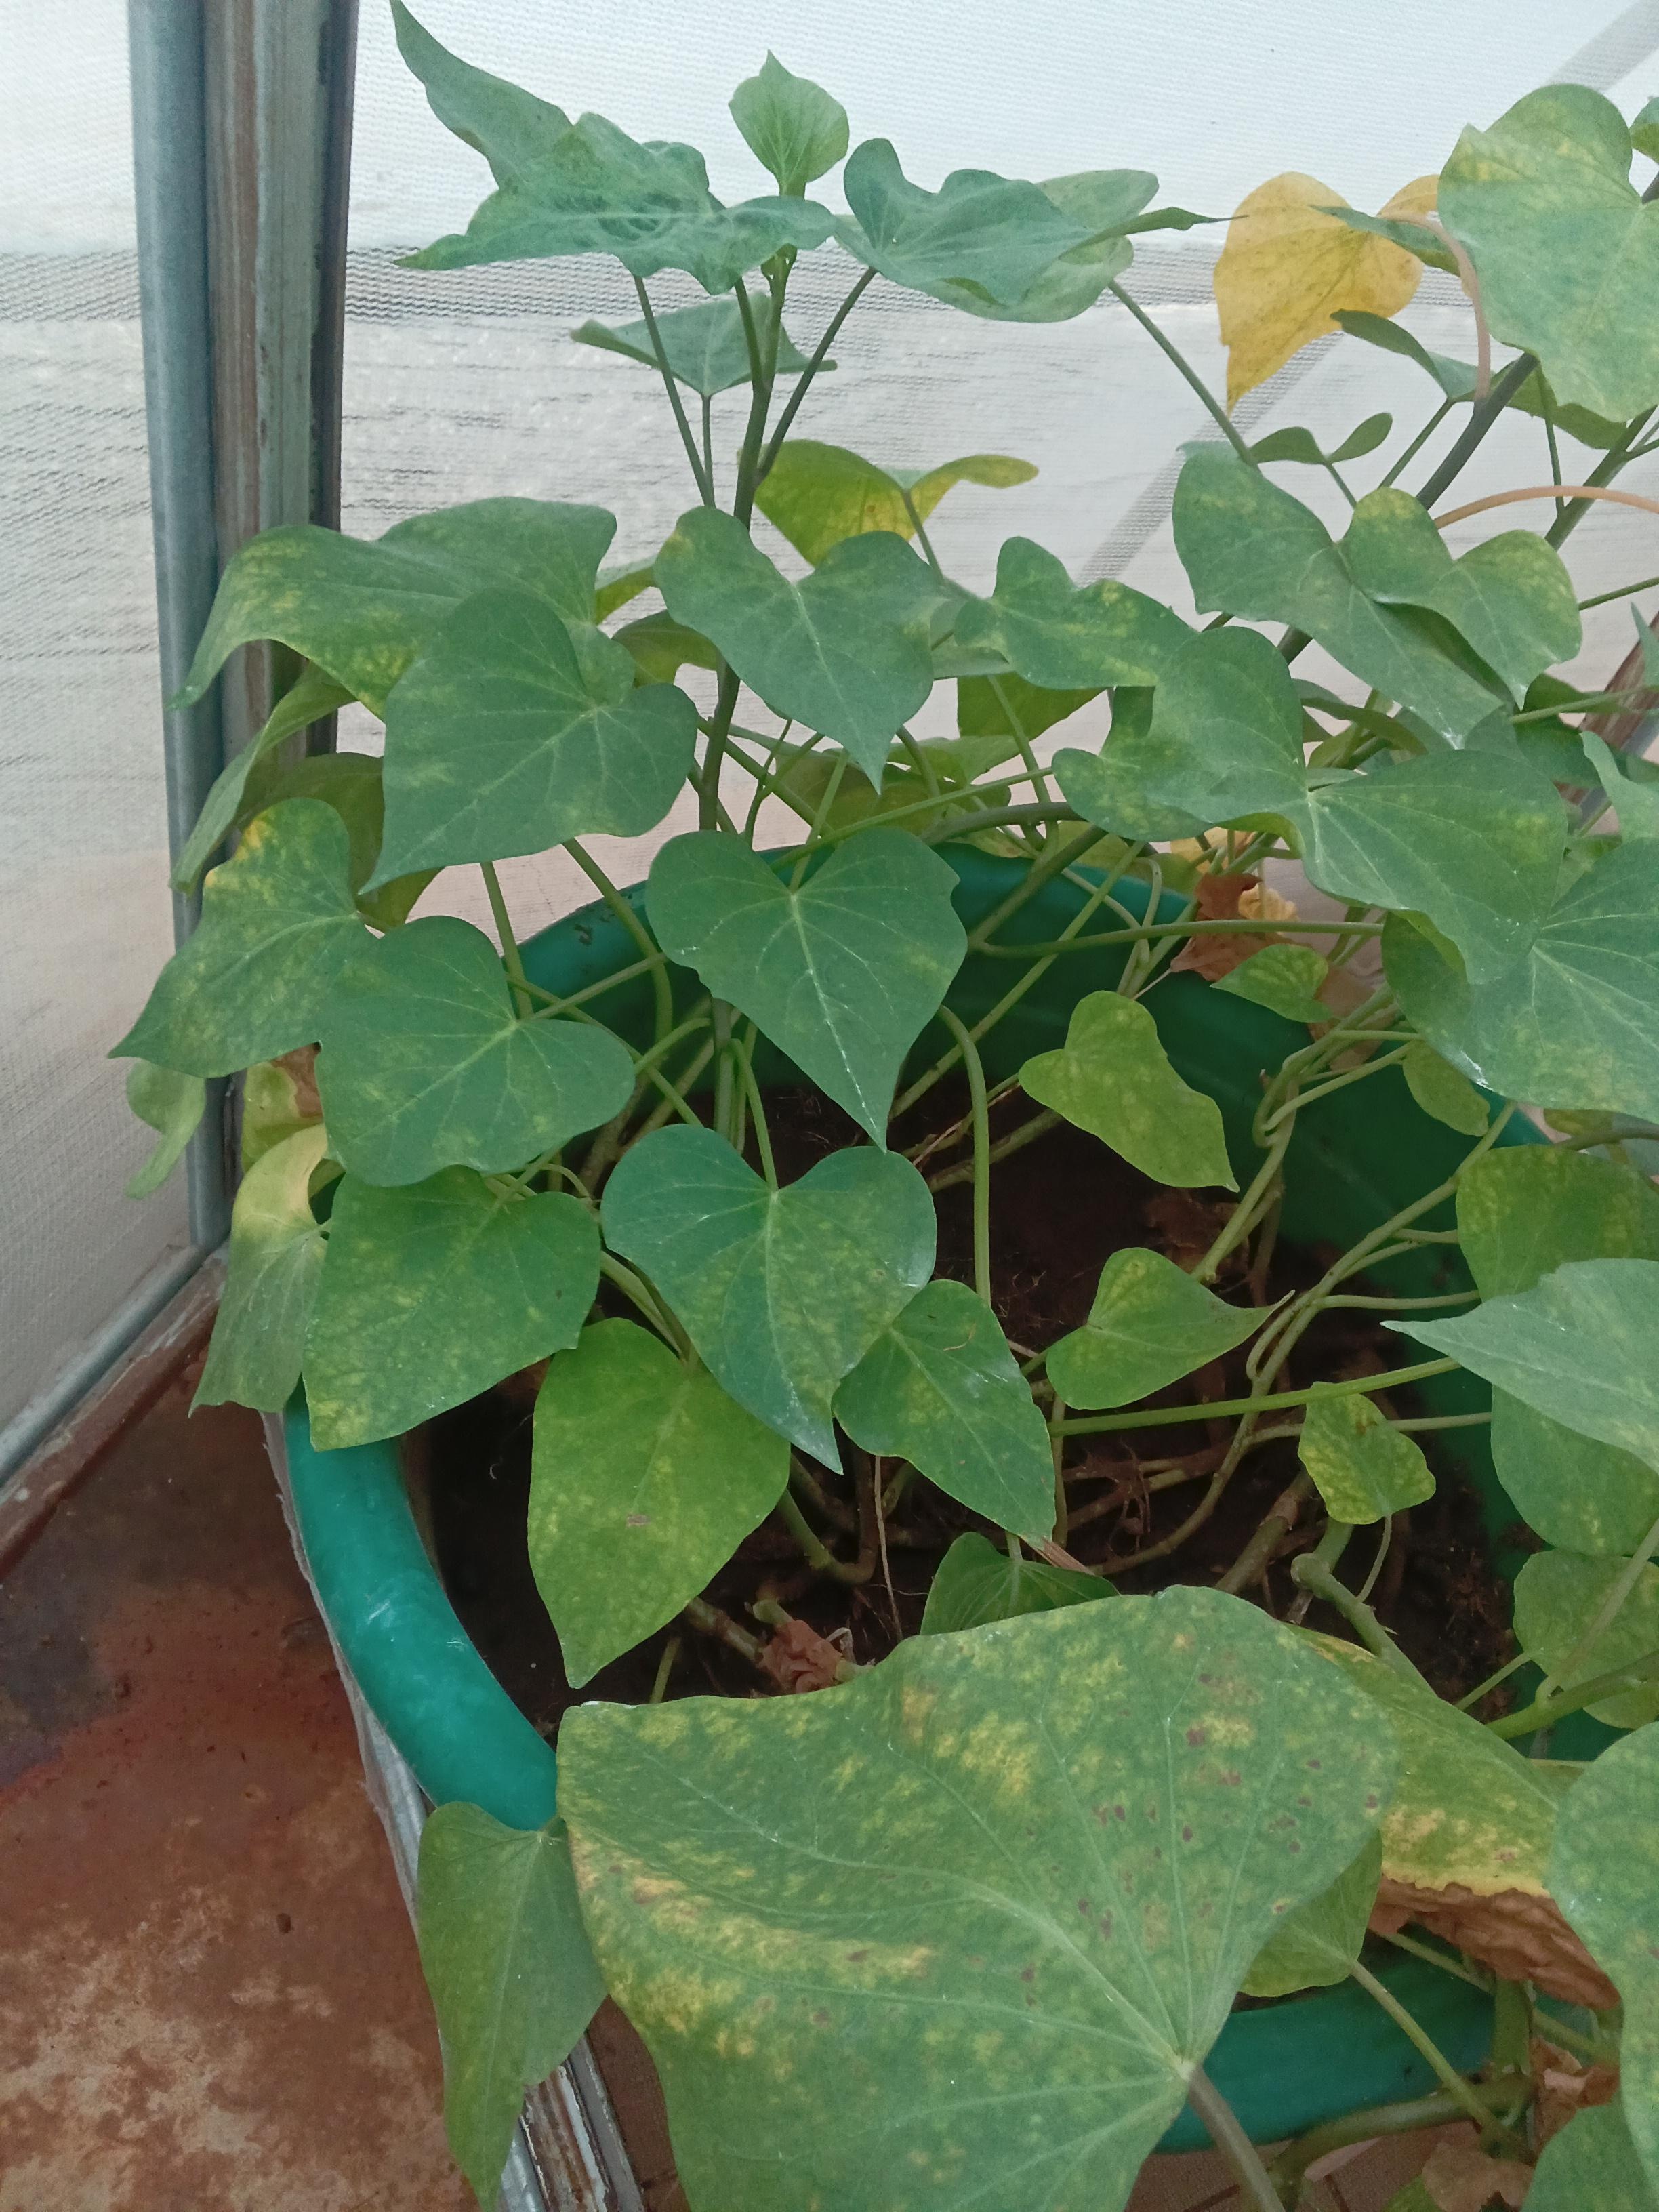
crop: sweet potato
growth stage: vegetative
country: Kenya
